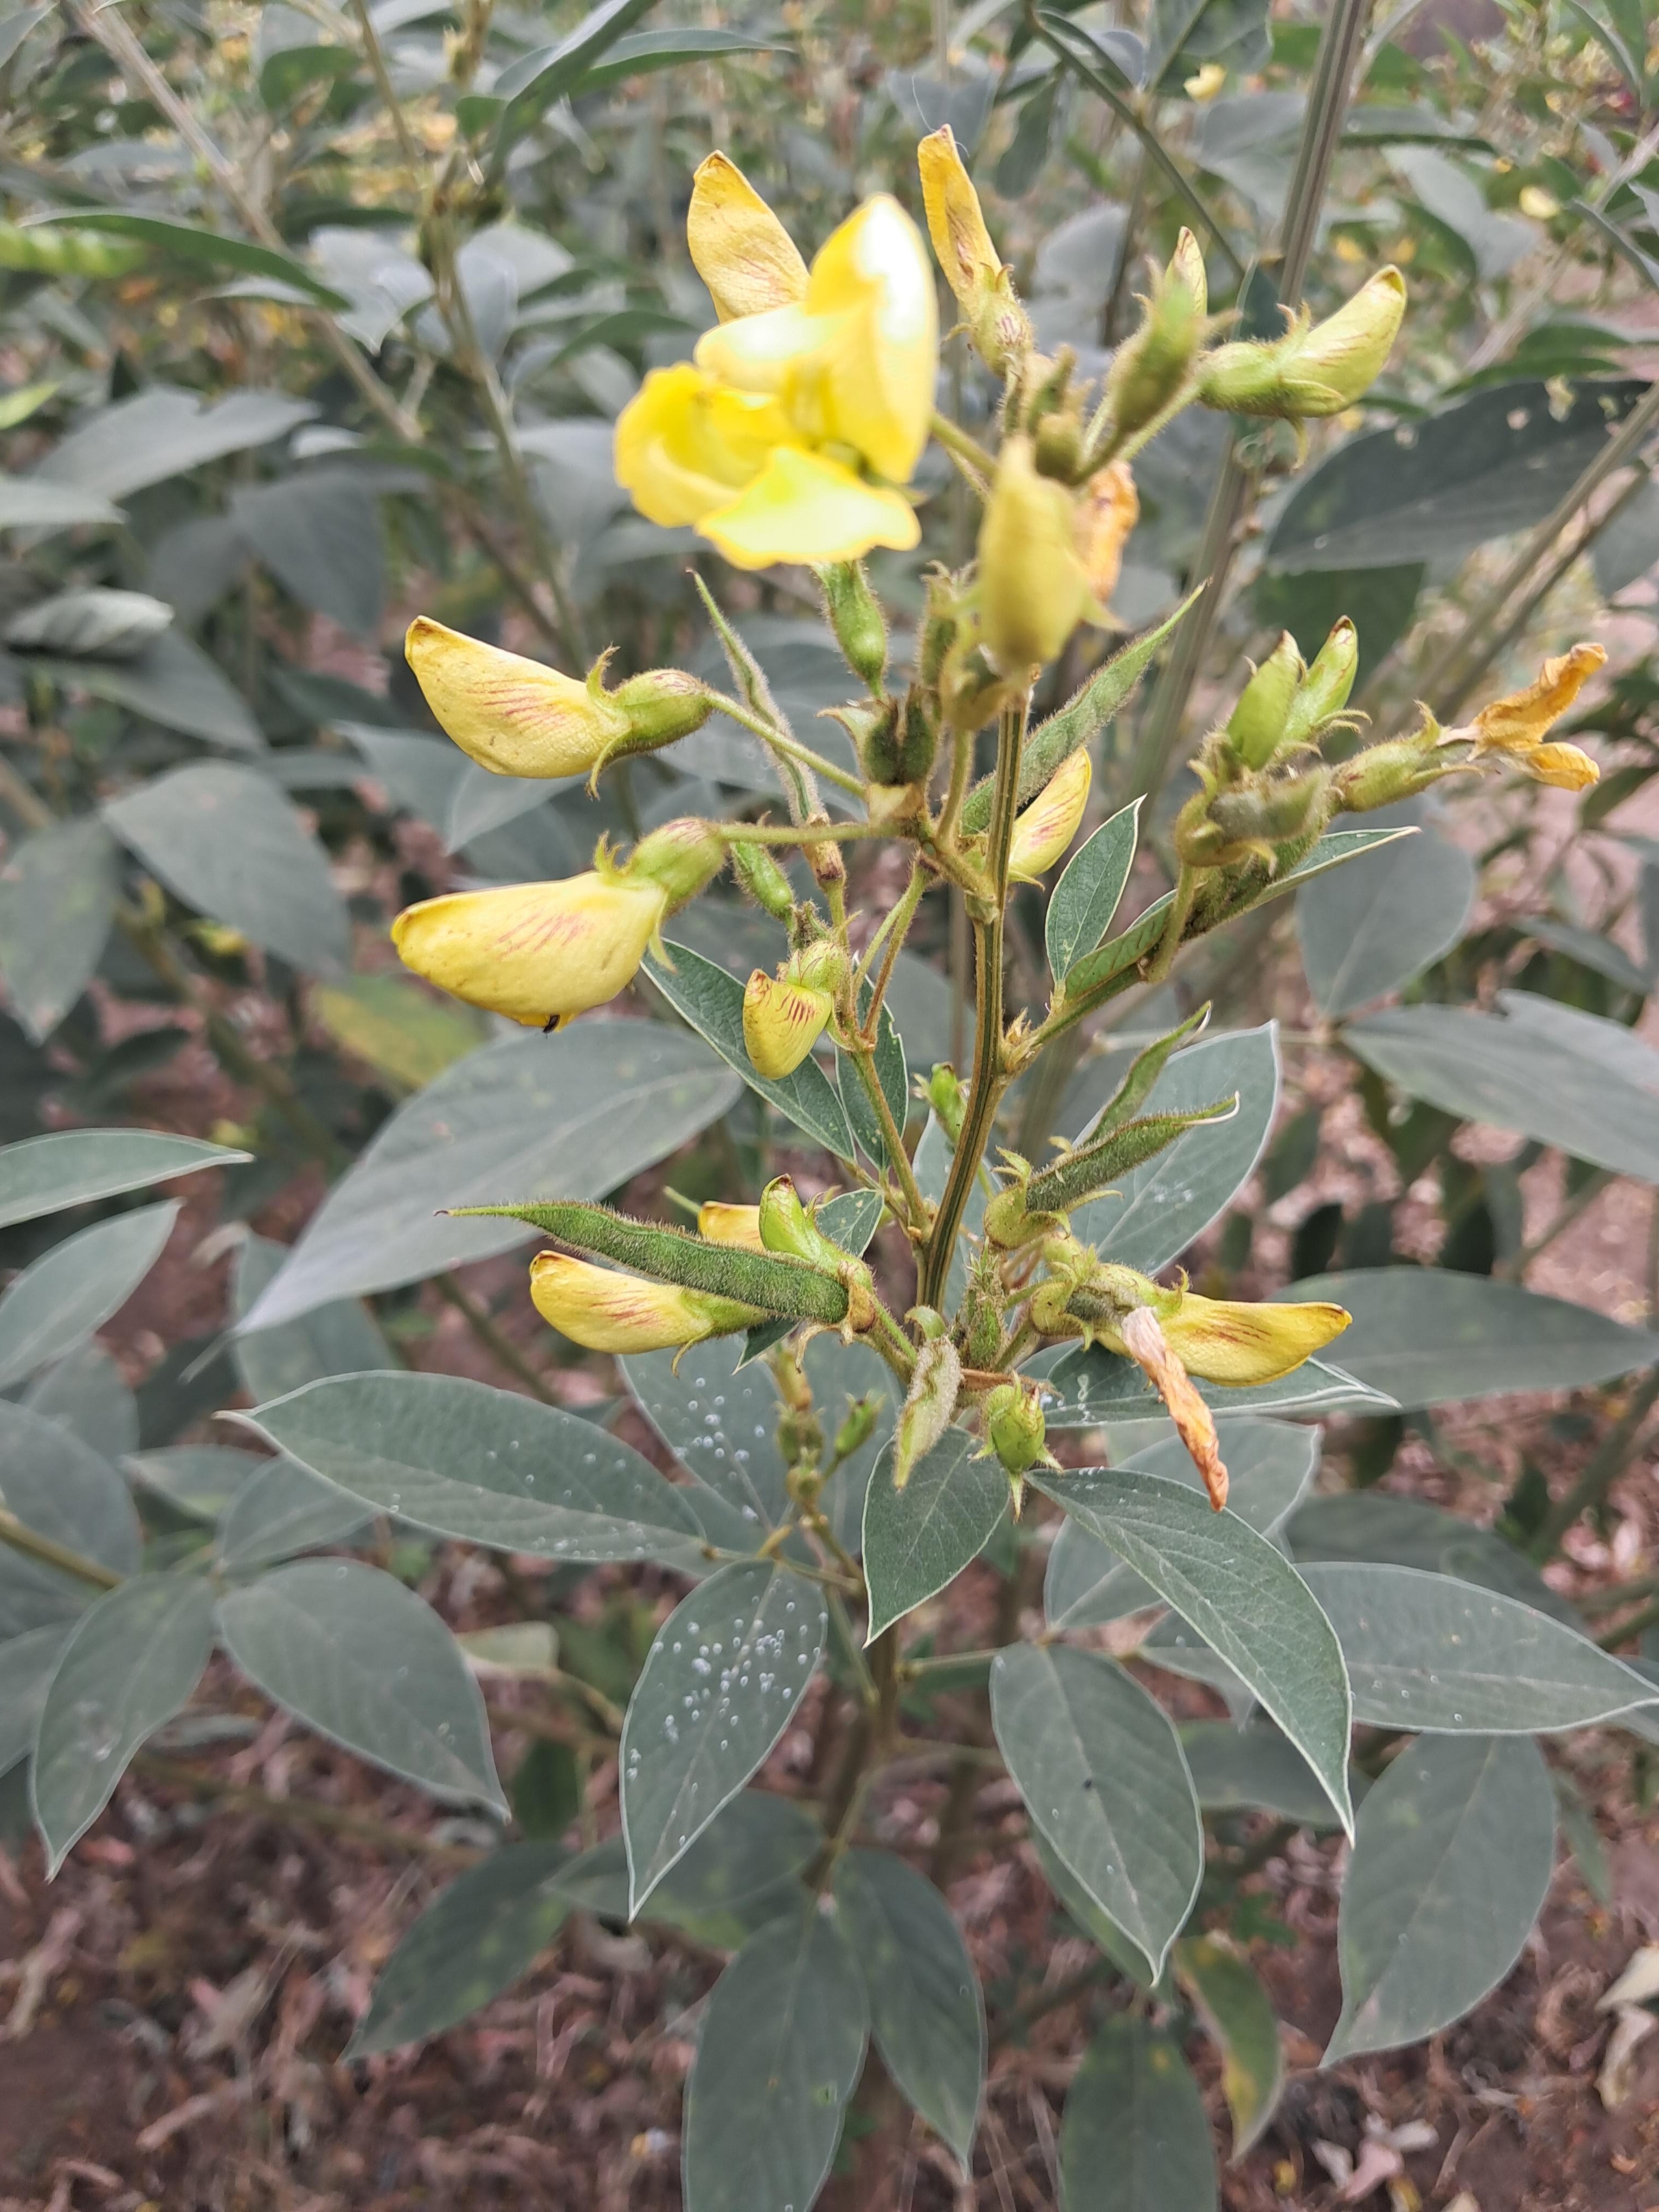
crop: pigeonpea
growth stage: development pod
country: Tanzania
